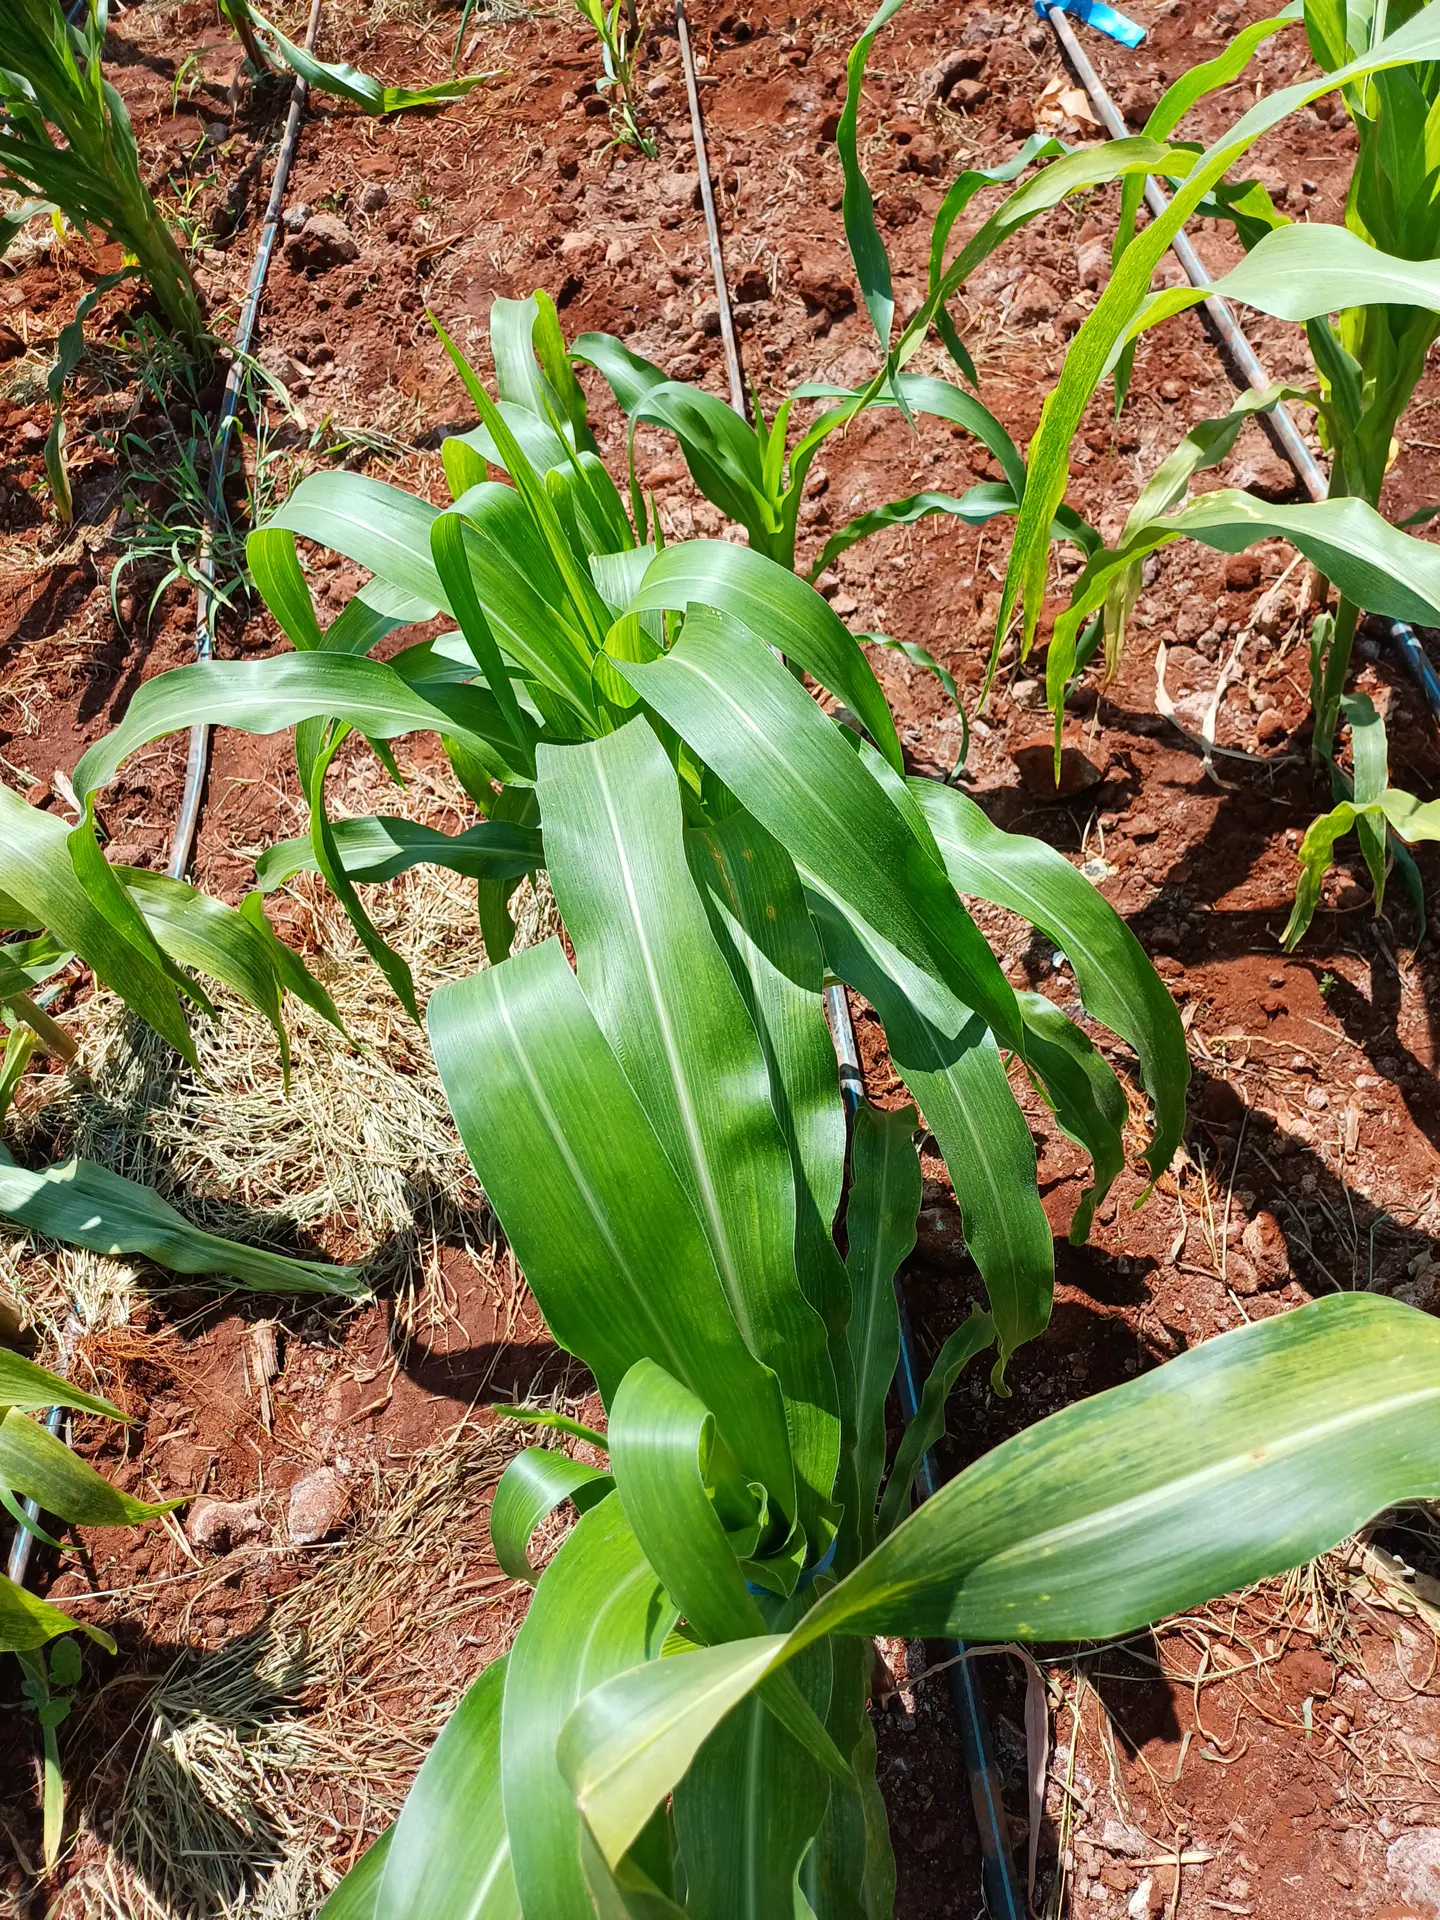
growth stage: vegetative
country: Kenya
